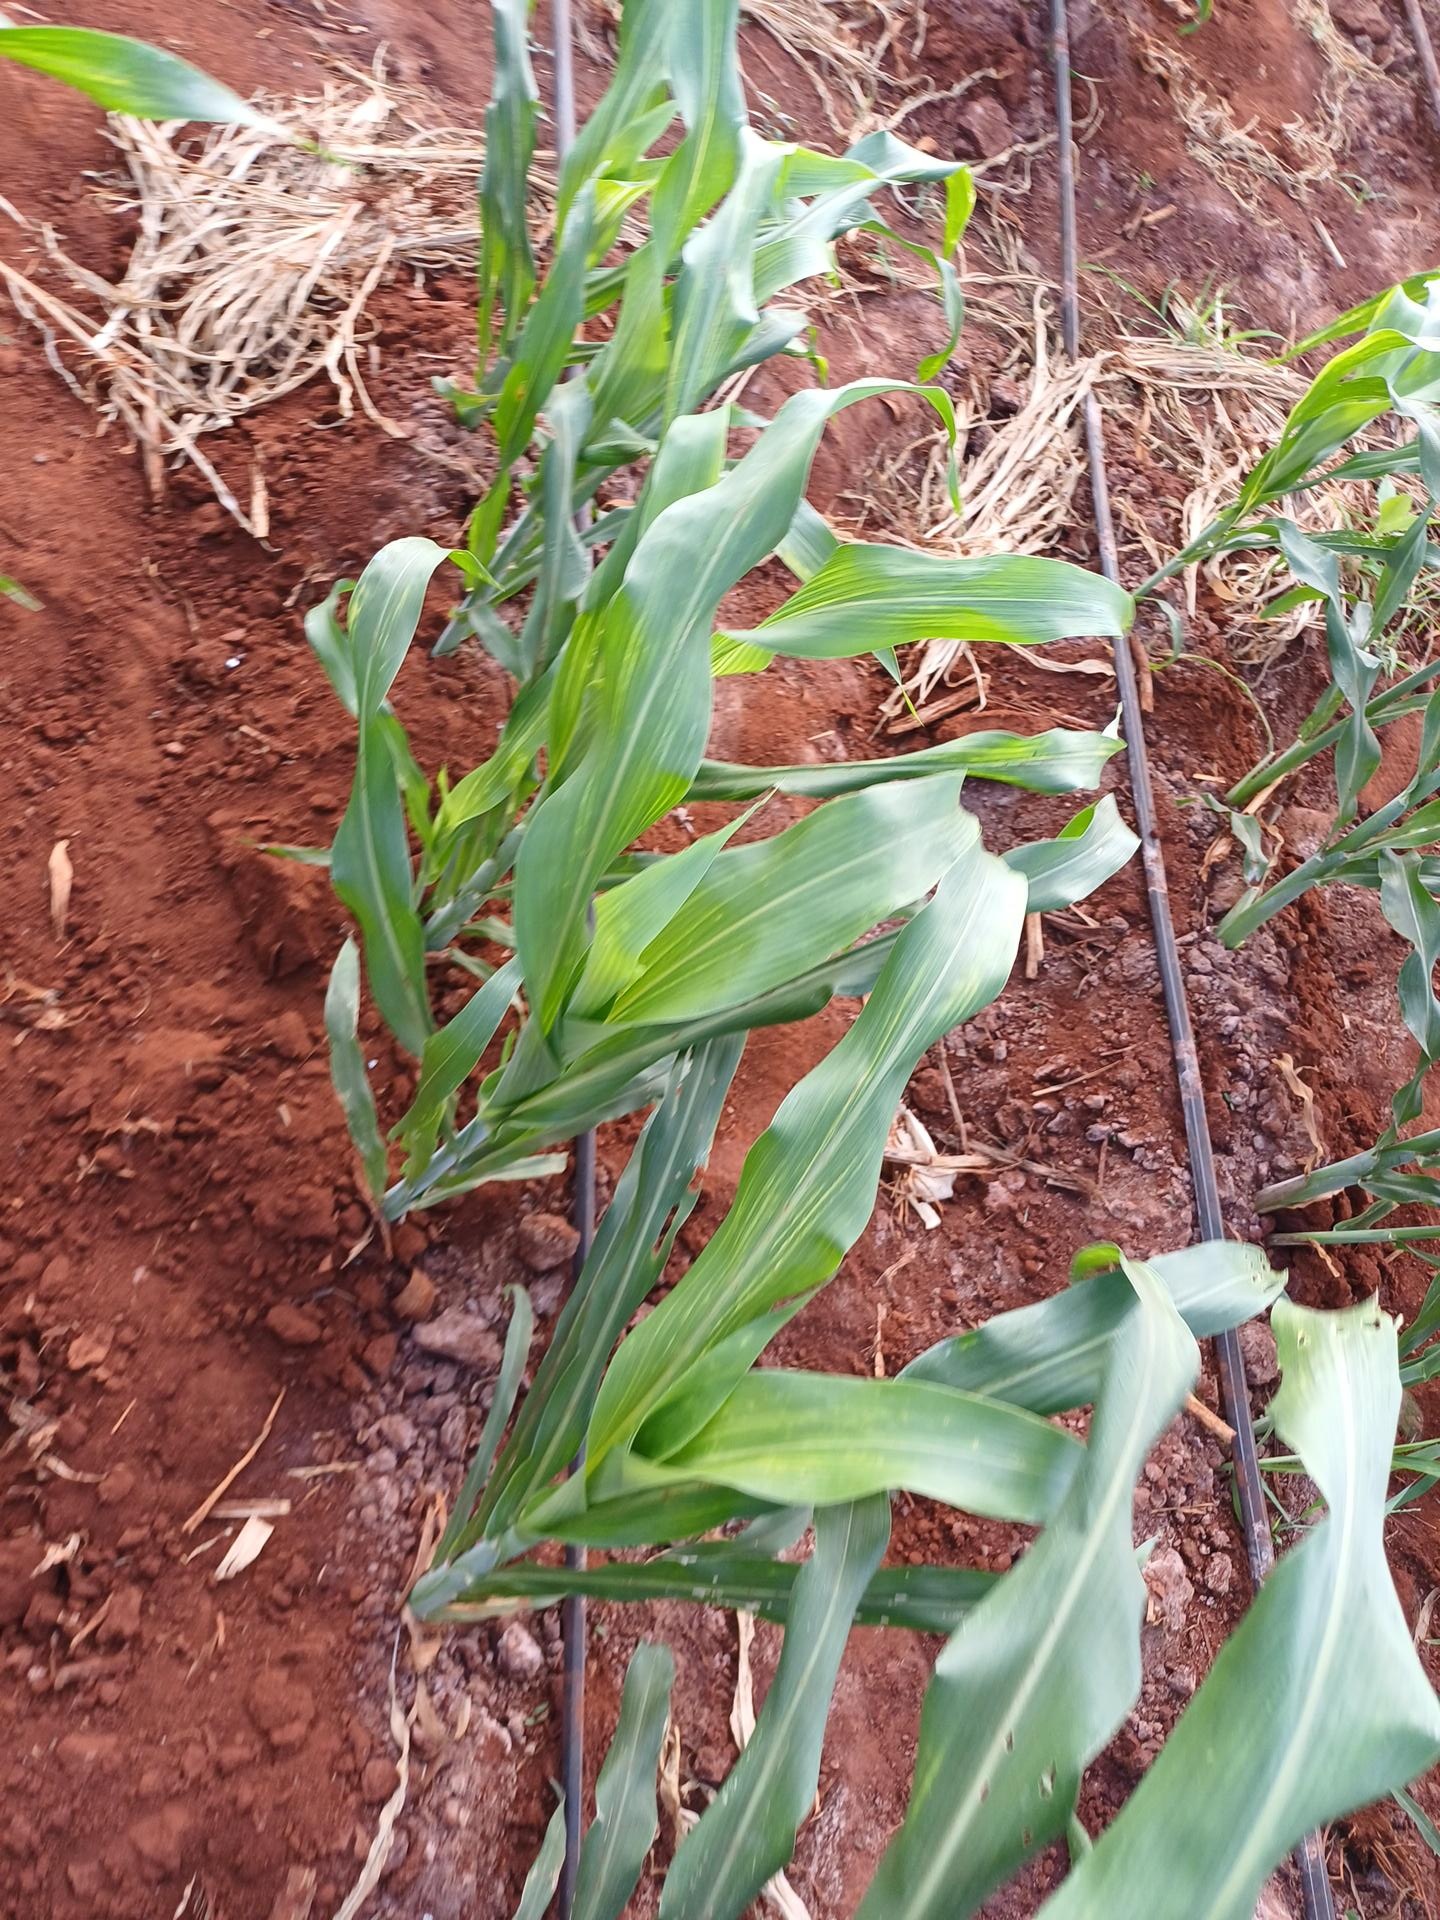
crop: sorghum
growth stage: vegetative
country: Kenya
